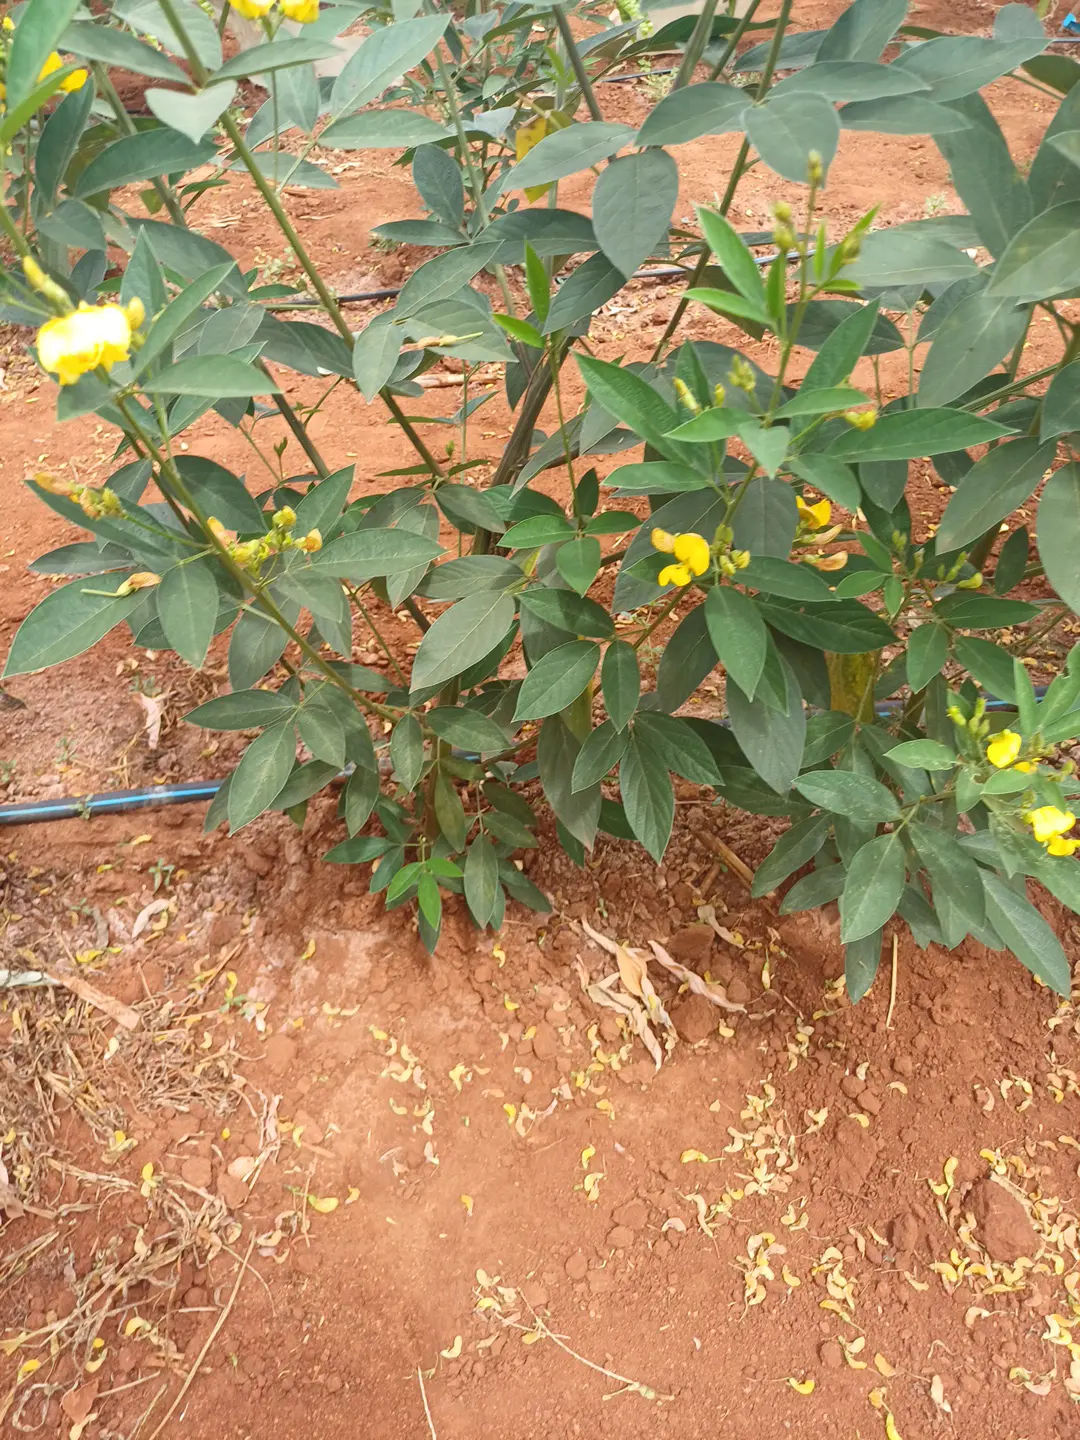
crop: pigeonpea
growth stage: development pod
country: Kenya
